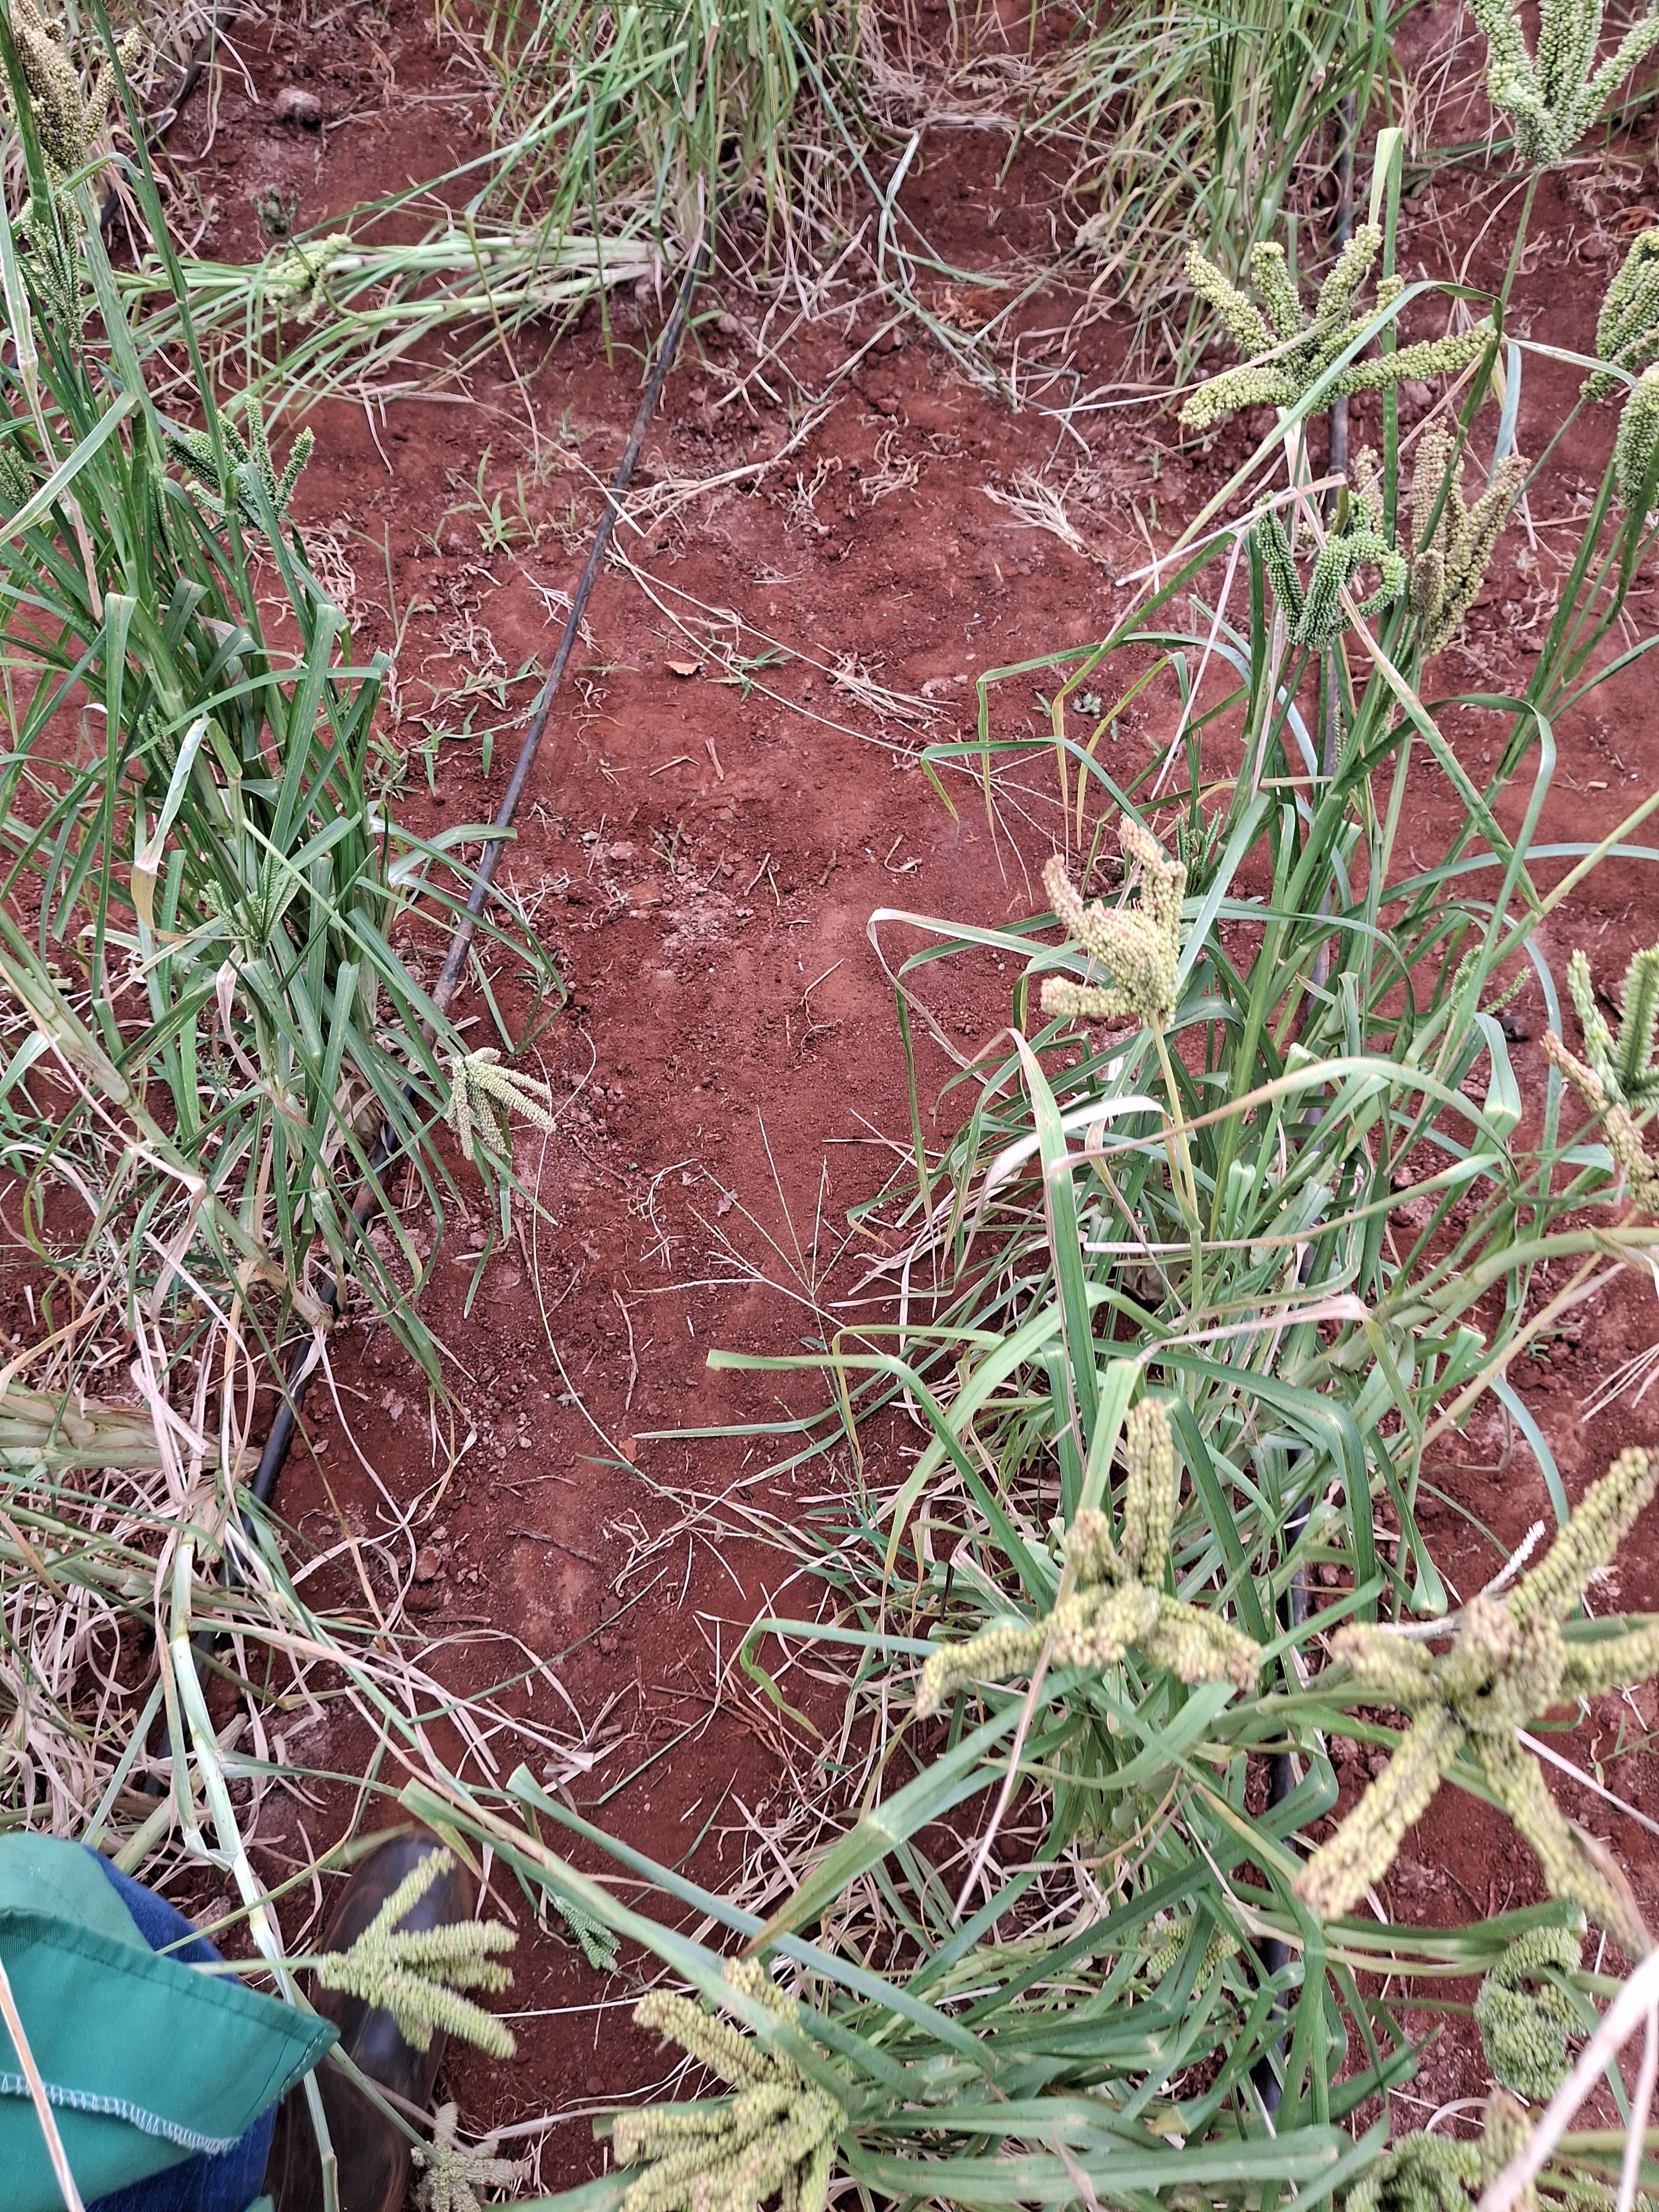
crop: finger millet
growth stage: filling grain
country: Kenya
